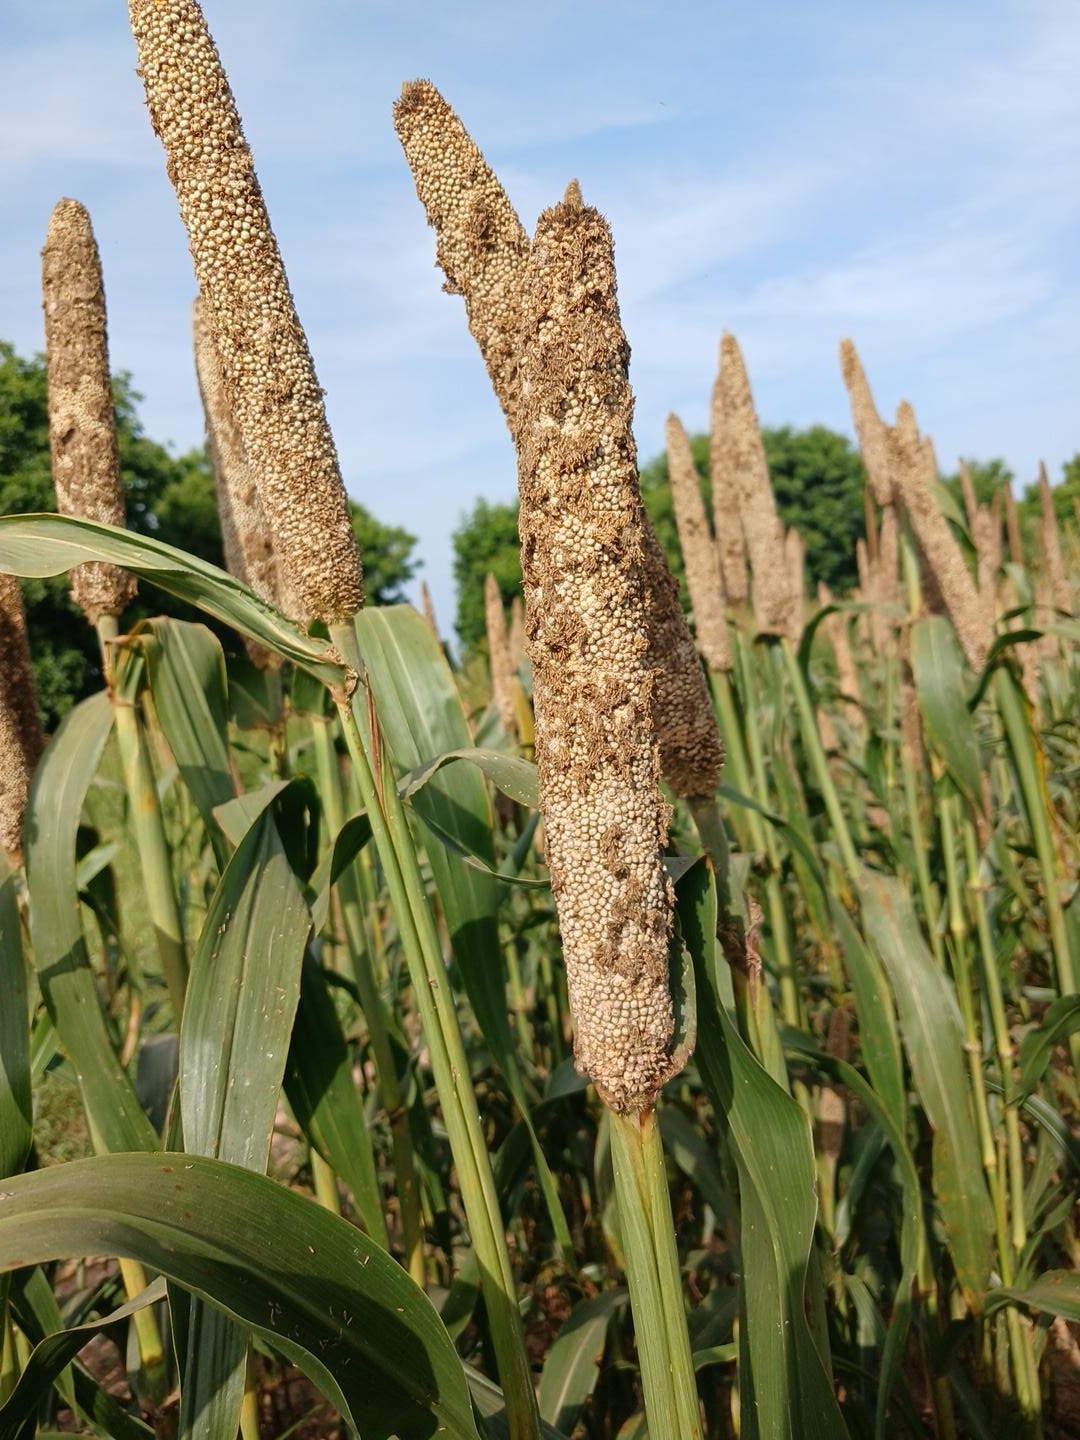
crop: pearl millet
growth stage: maturity
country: Senegal
